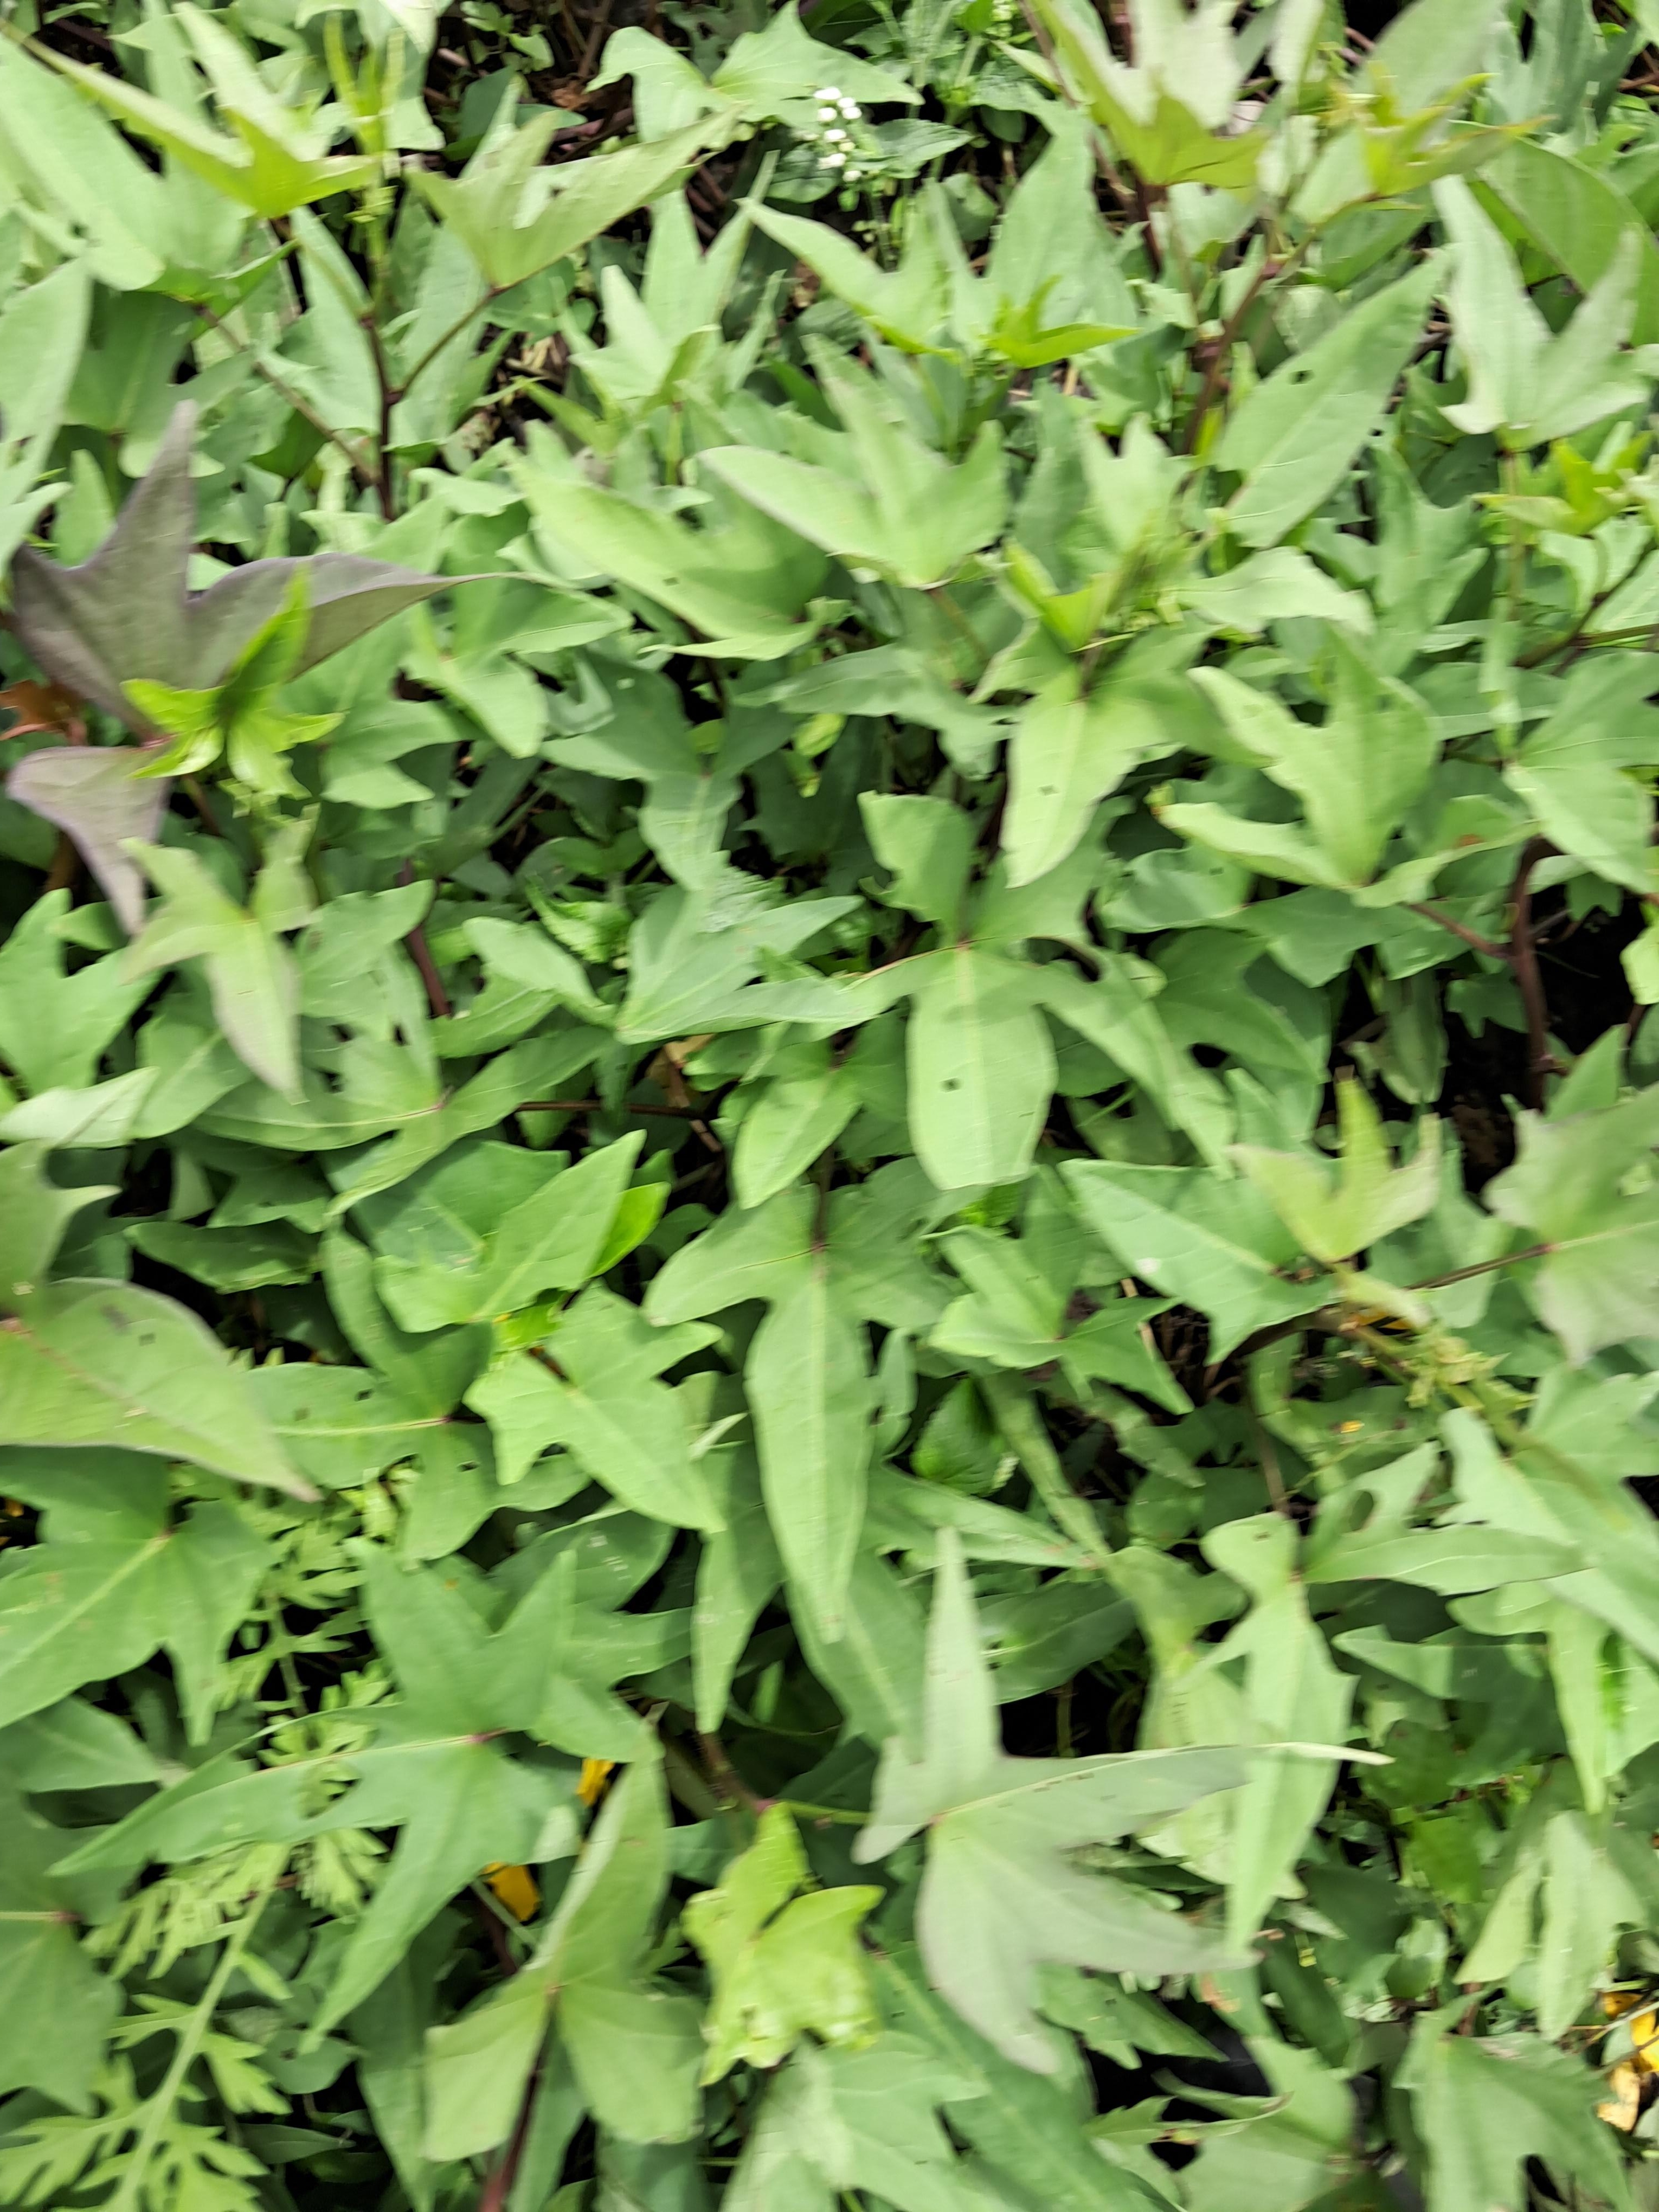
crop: sweet potato
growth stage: vegetative
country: Tanzania
